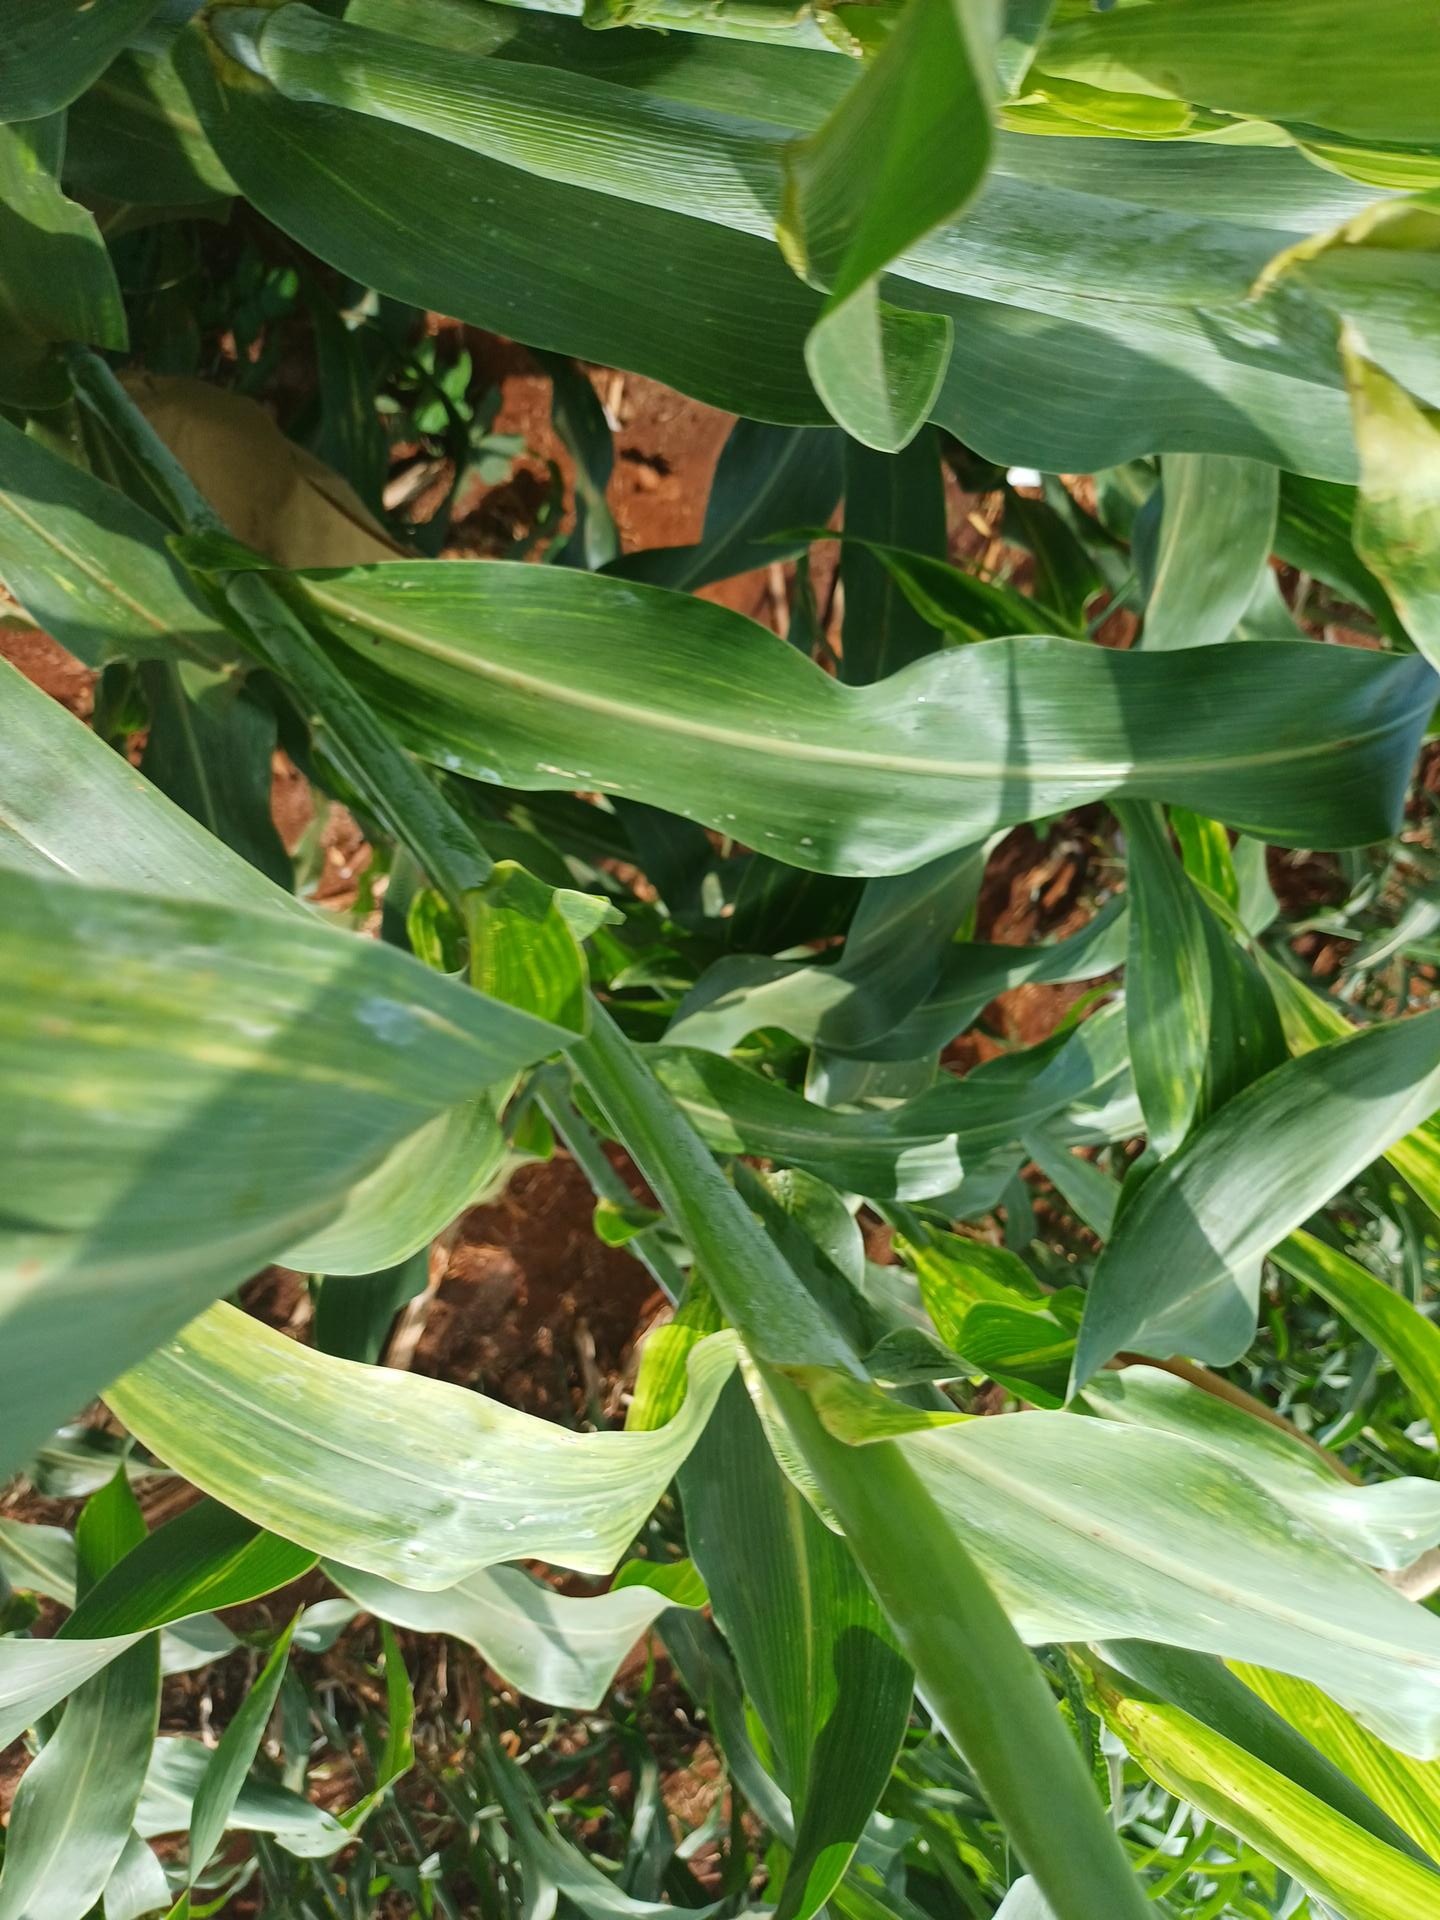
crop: sorghum
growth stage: heading tuber
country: Kenya
